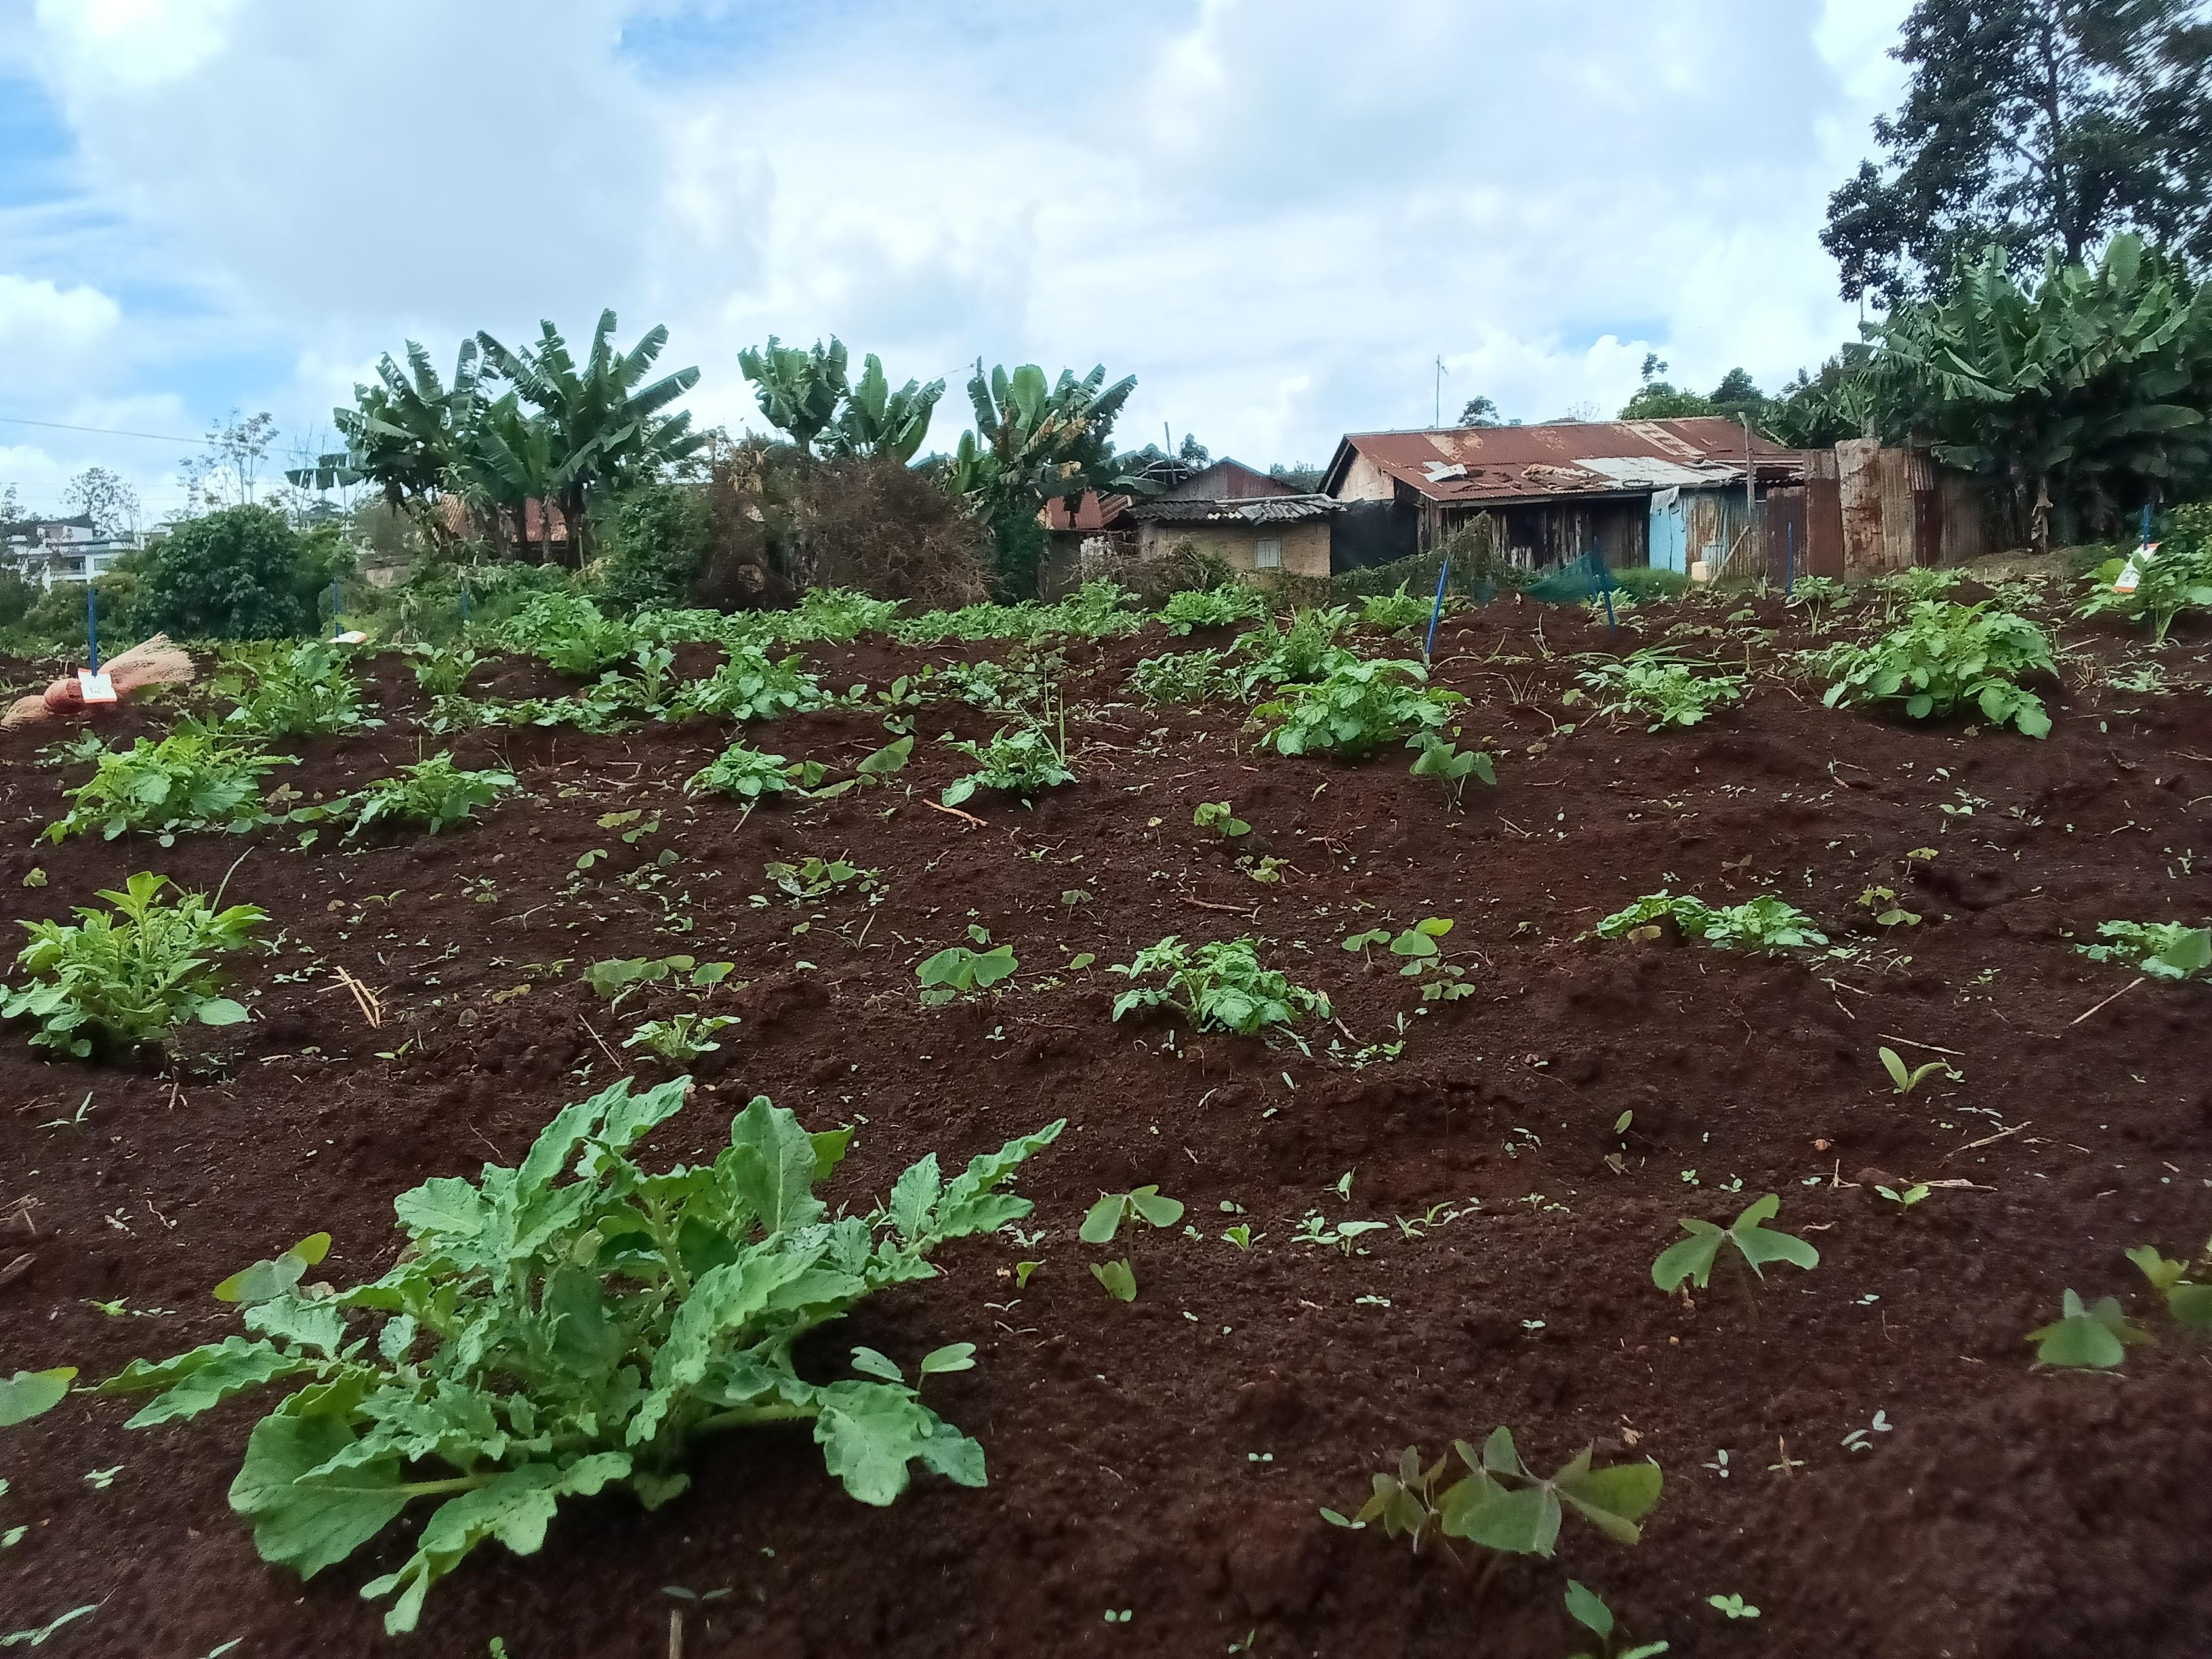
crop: potato
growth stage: sprouting emergence
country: Kenya
